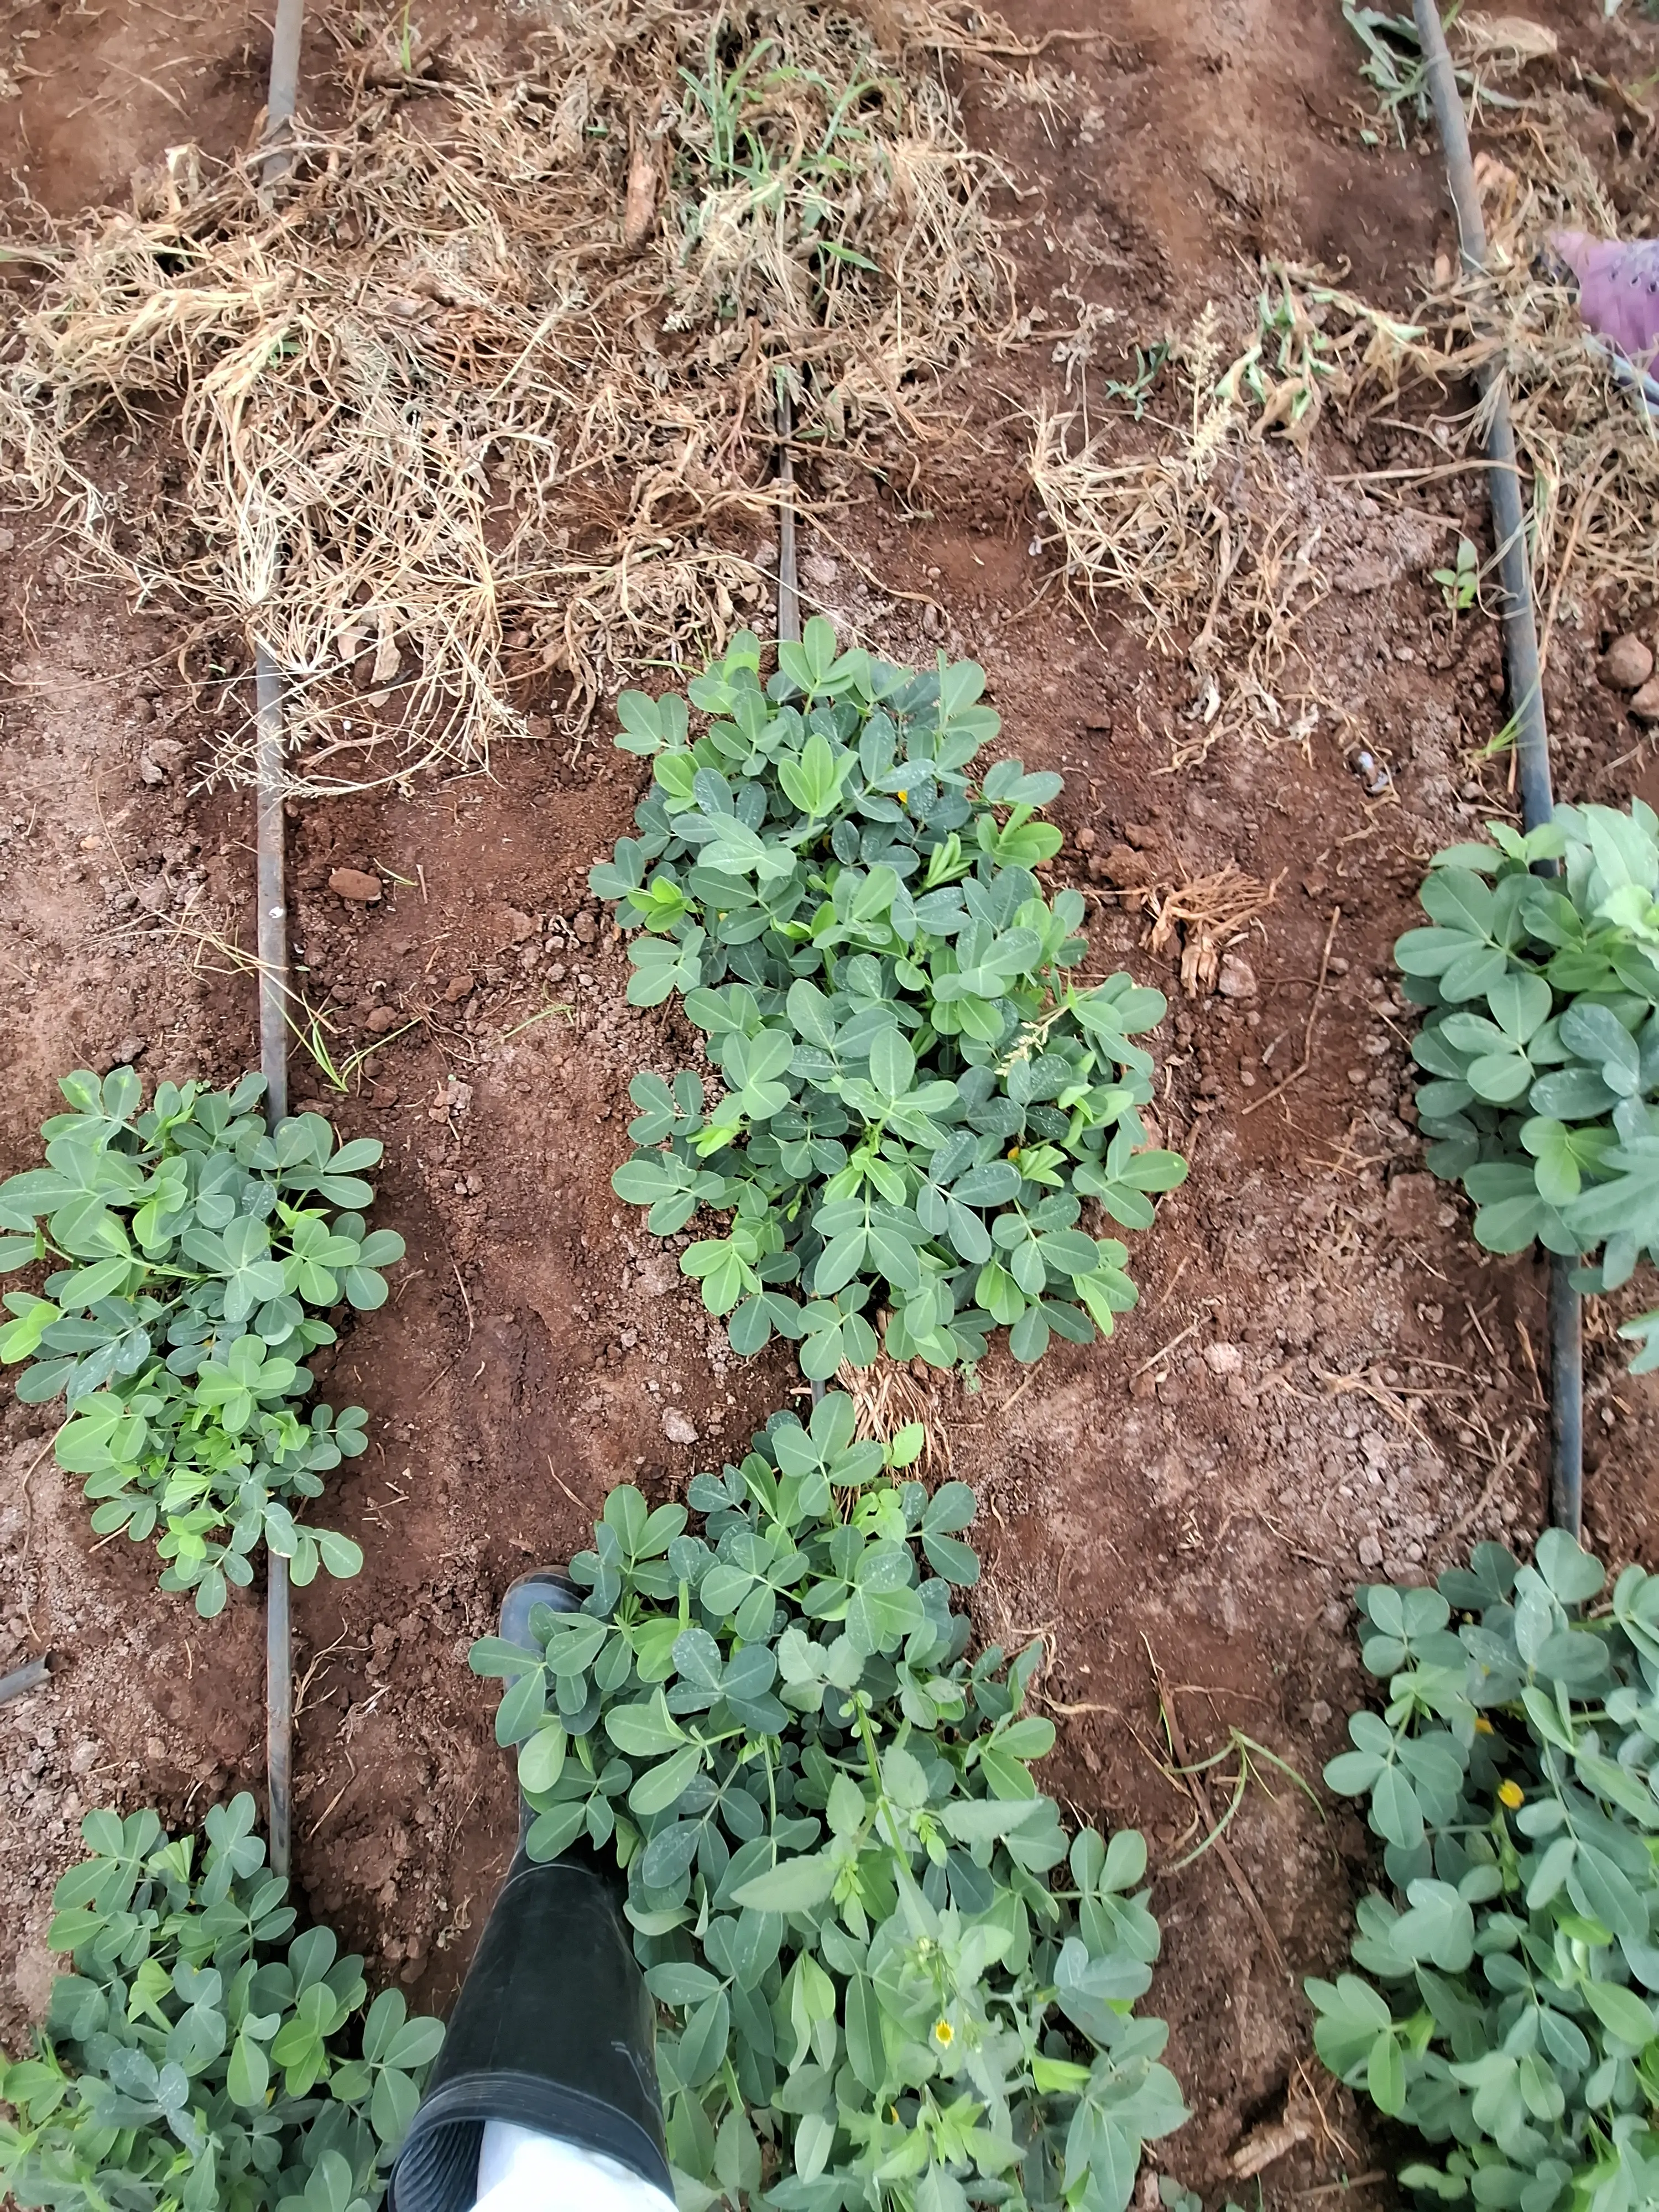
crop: groundnut
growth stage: flowering
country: Kenya
